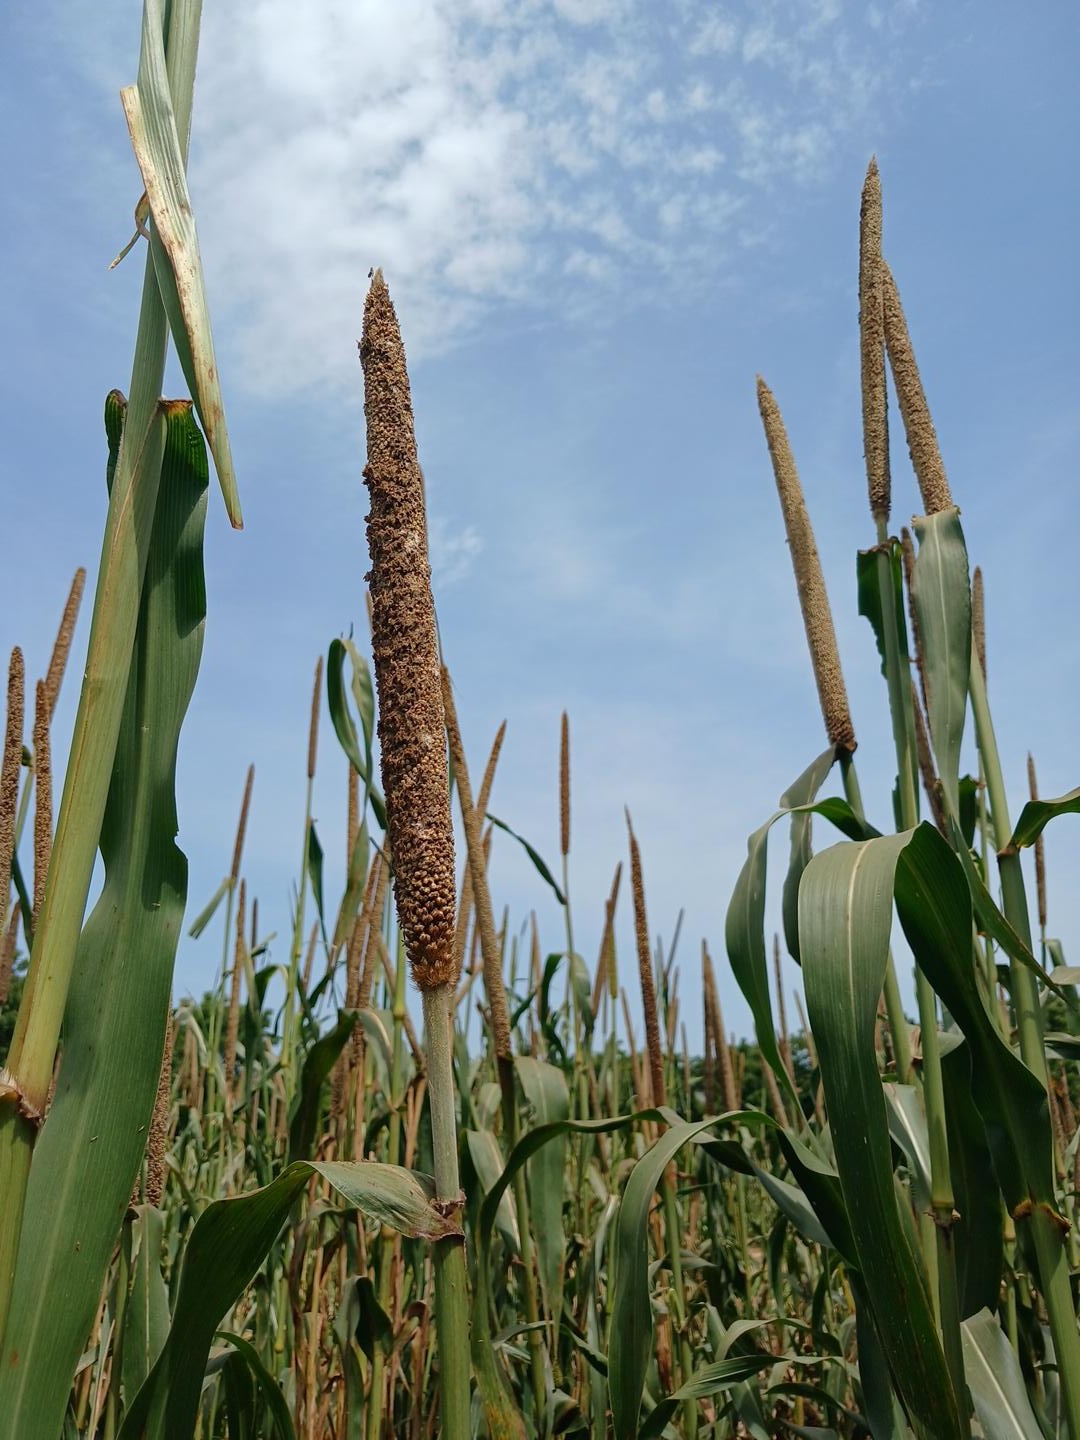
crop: pearl millet
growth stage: maturity
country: Senegal
